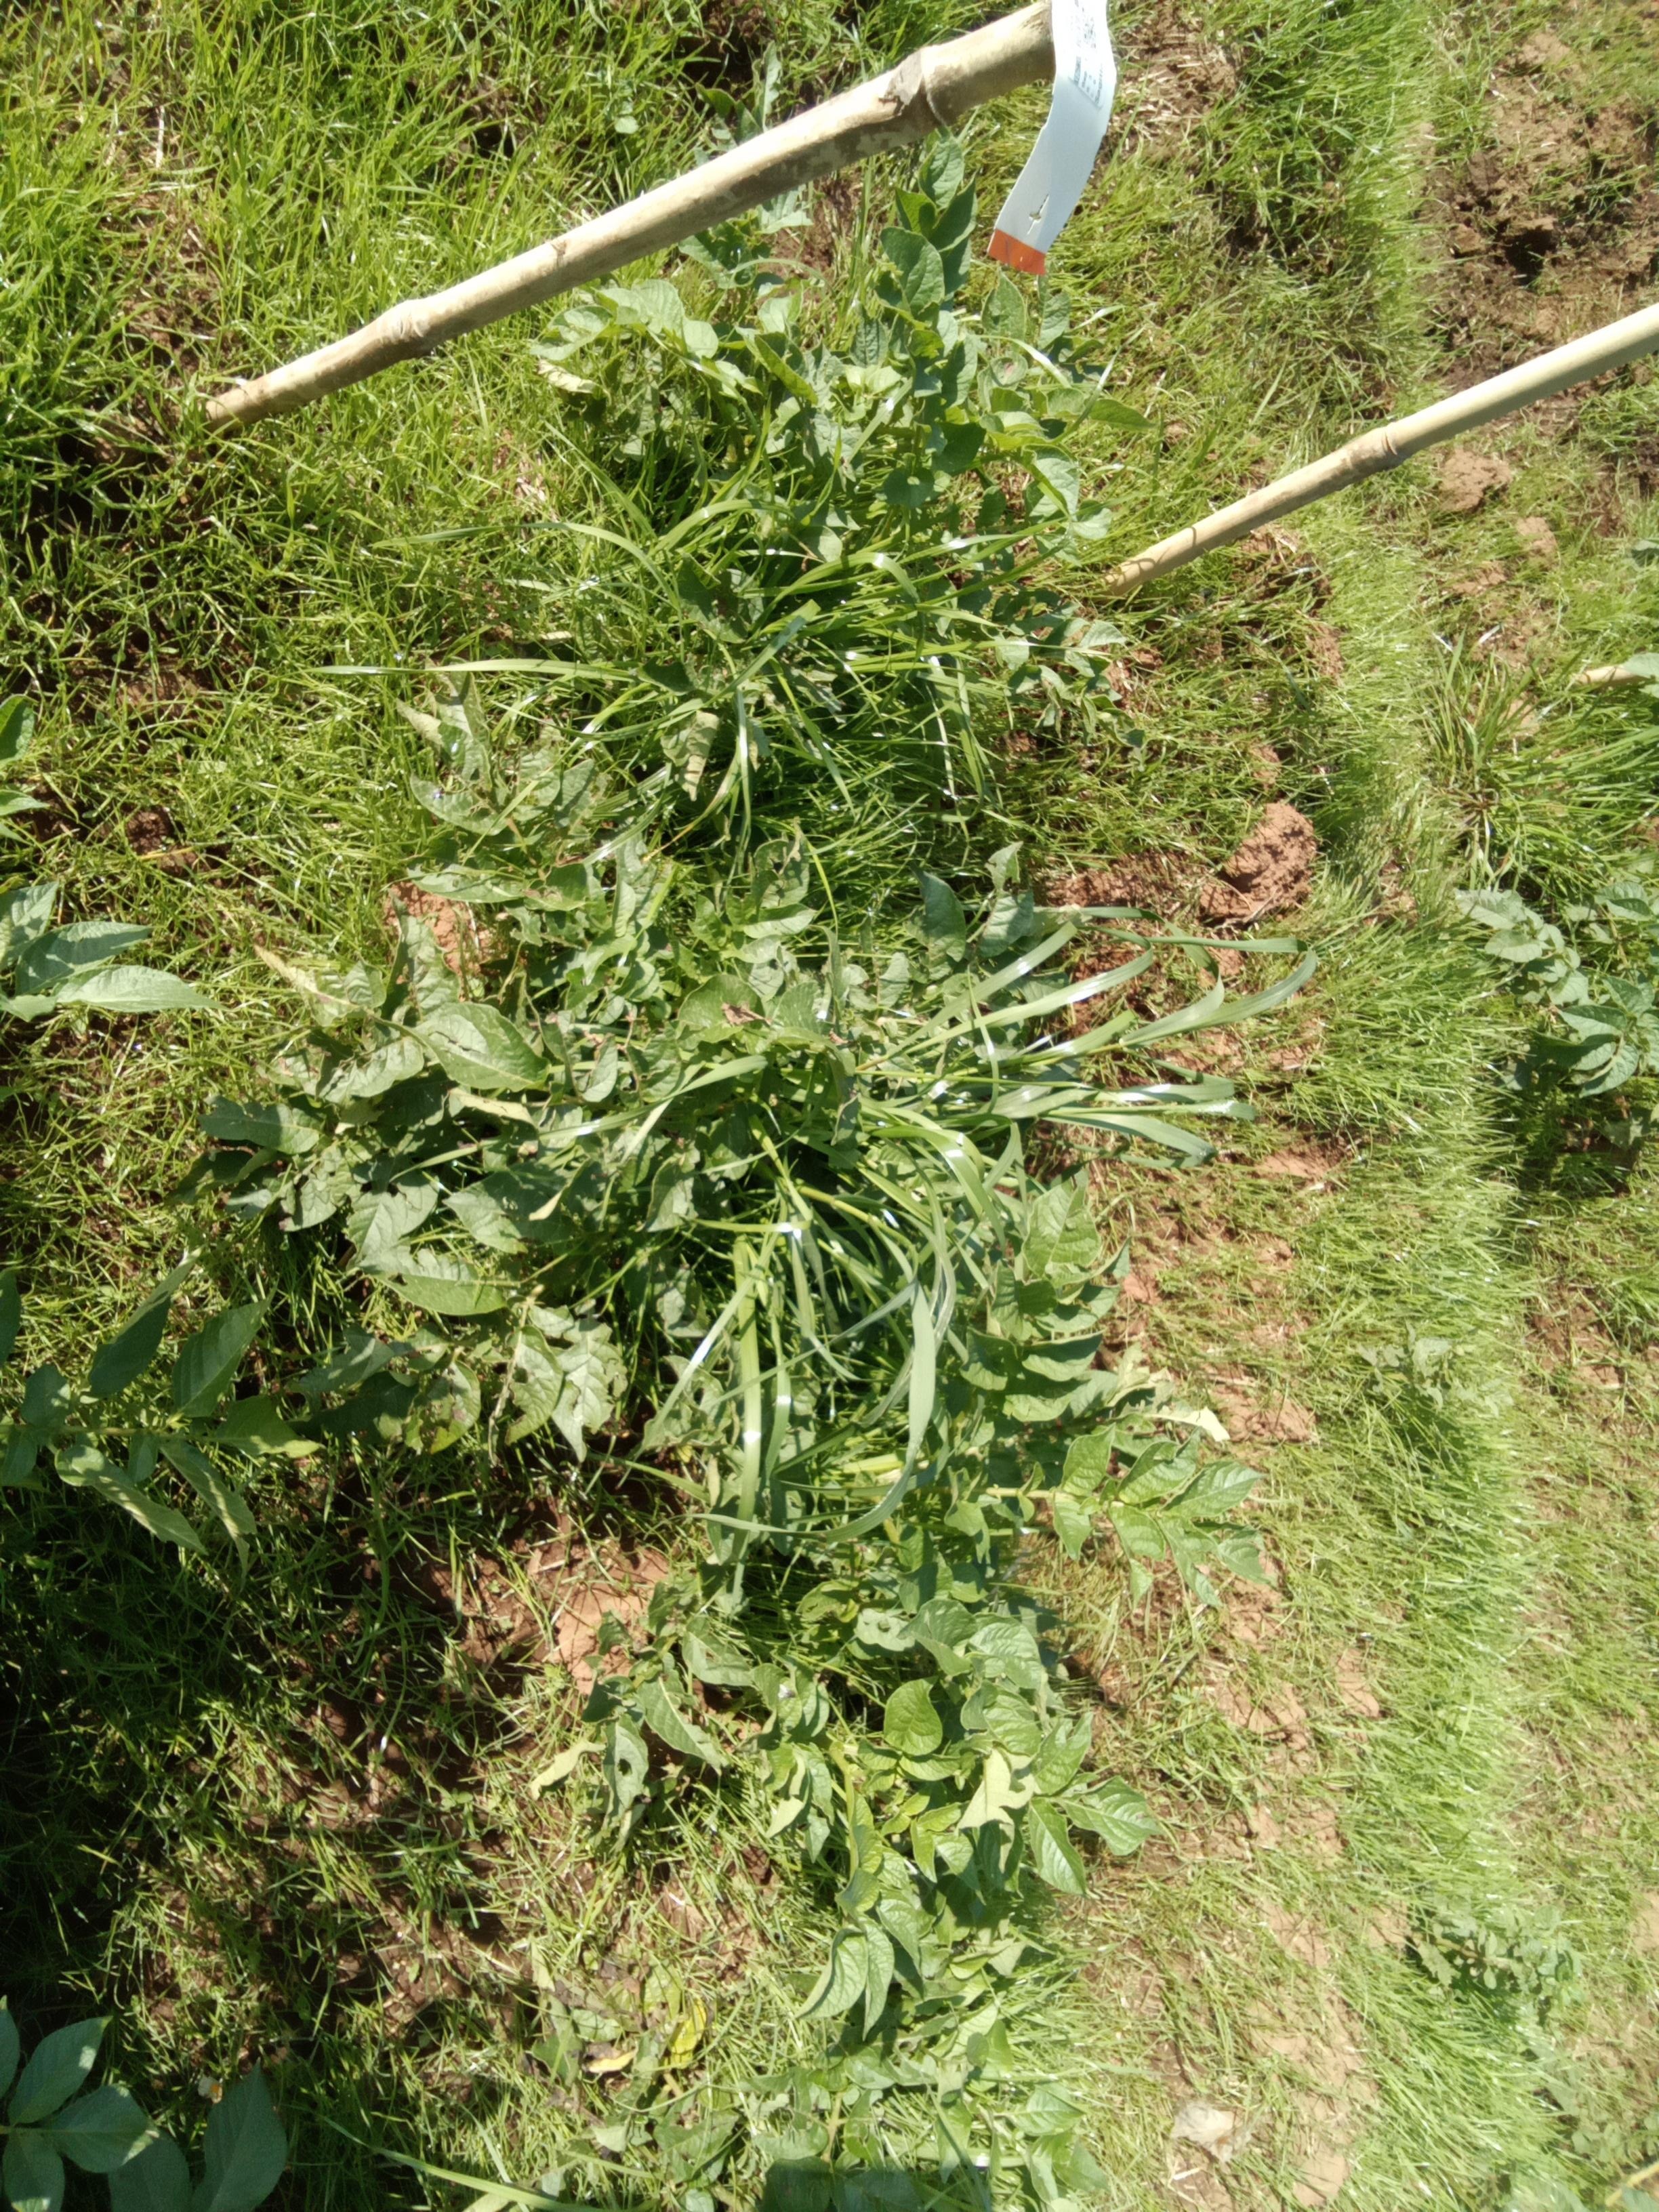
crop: potato
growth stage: vegetative
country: Kenya
